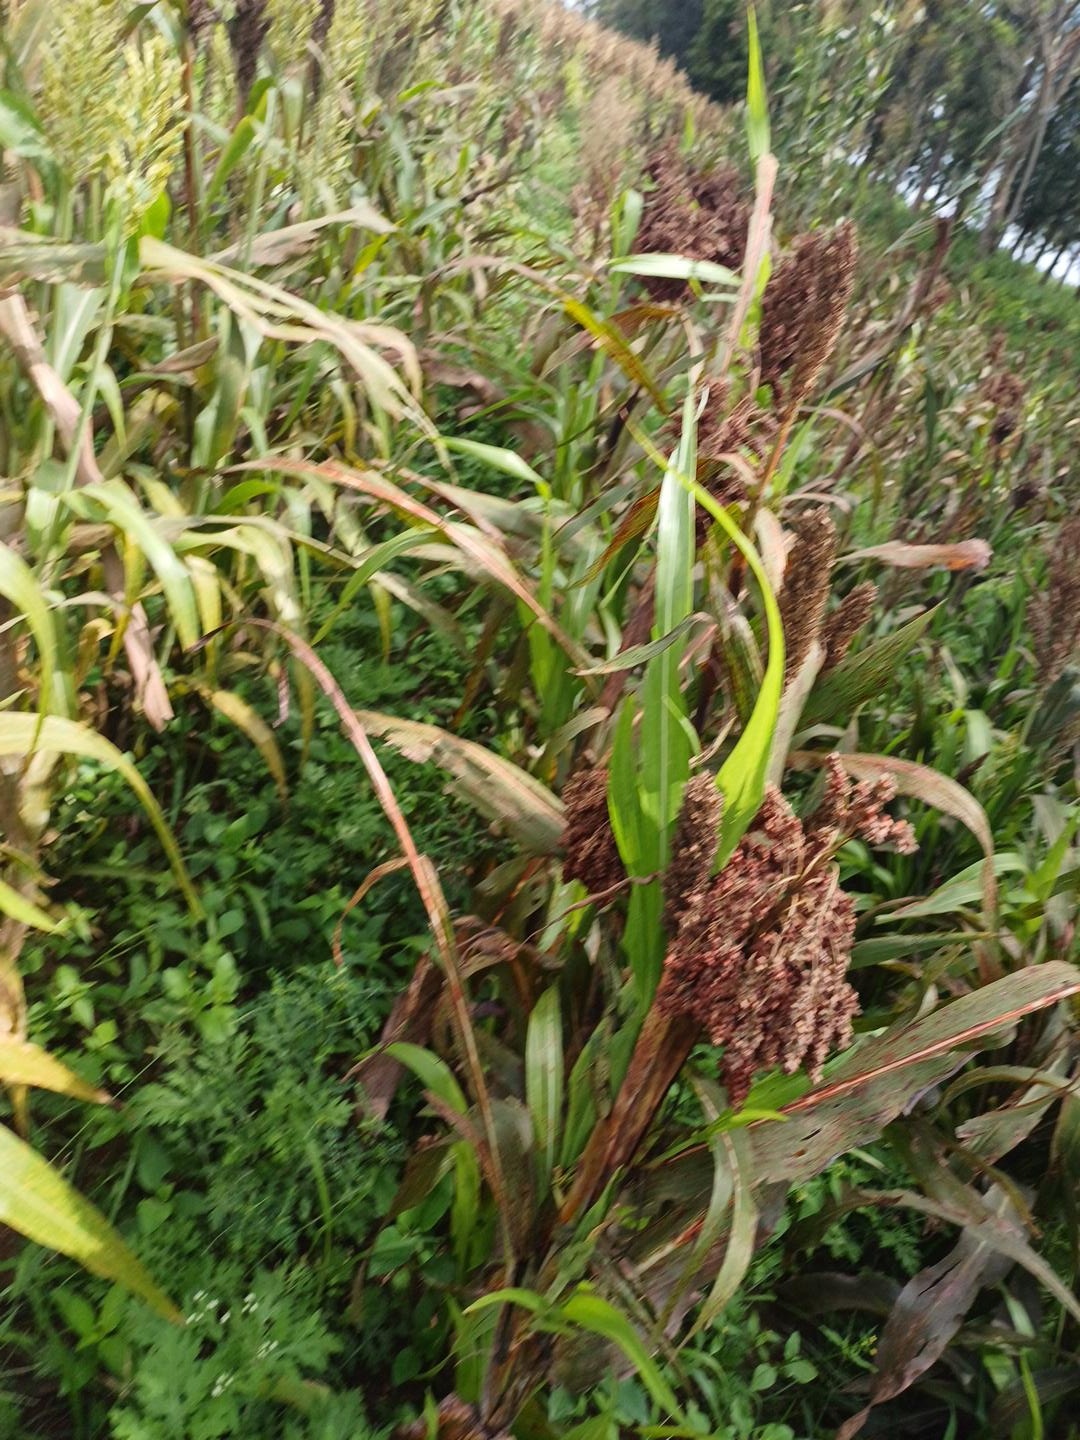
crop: sorghum
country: Kenya
